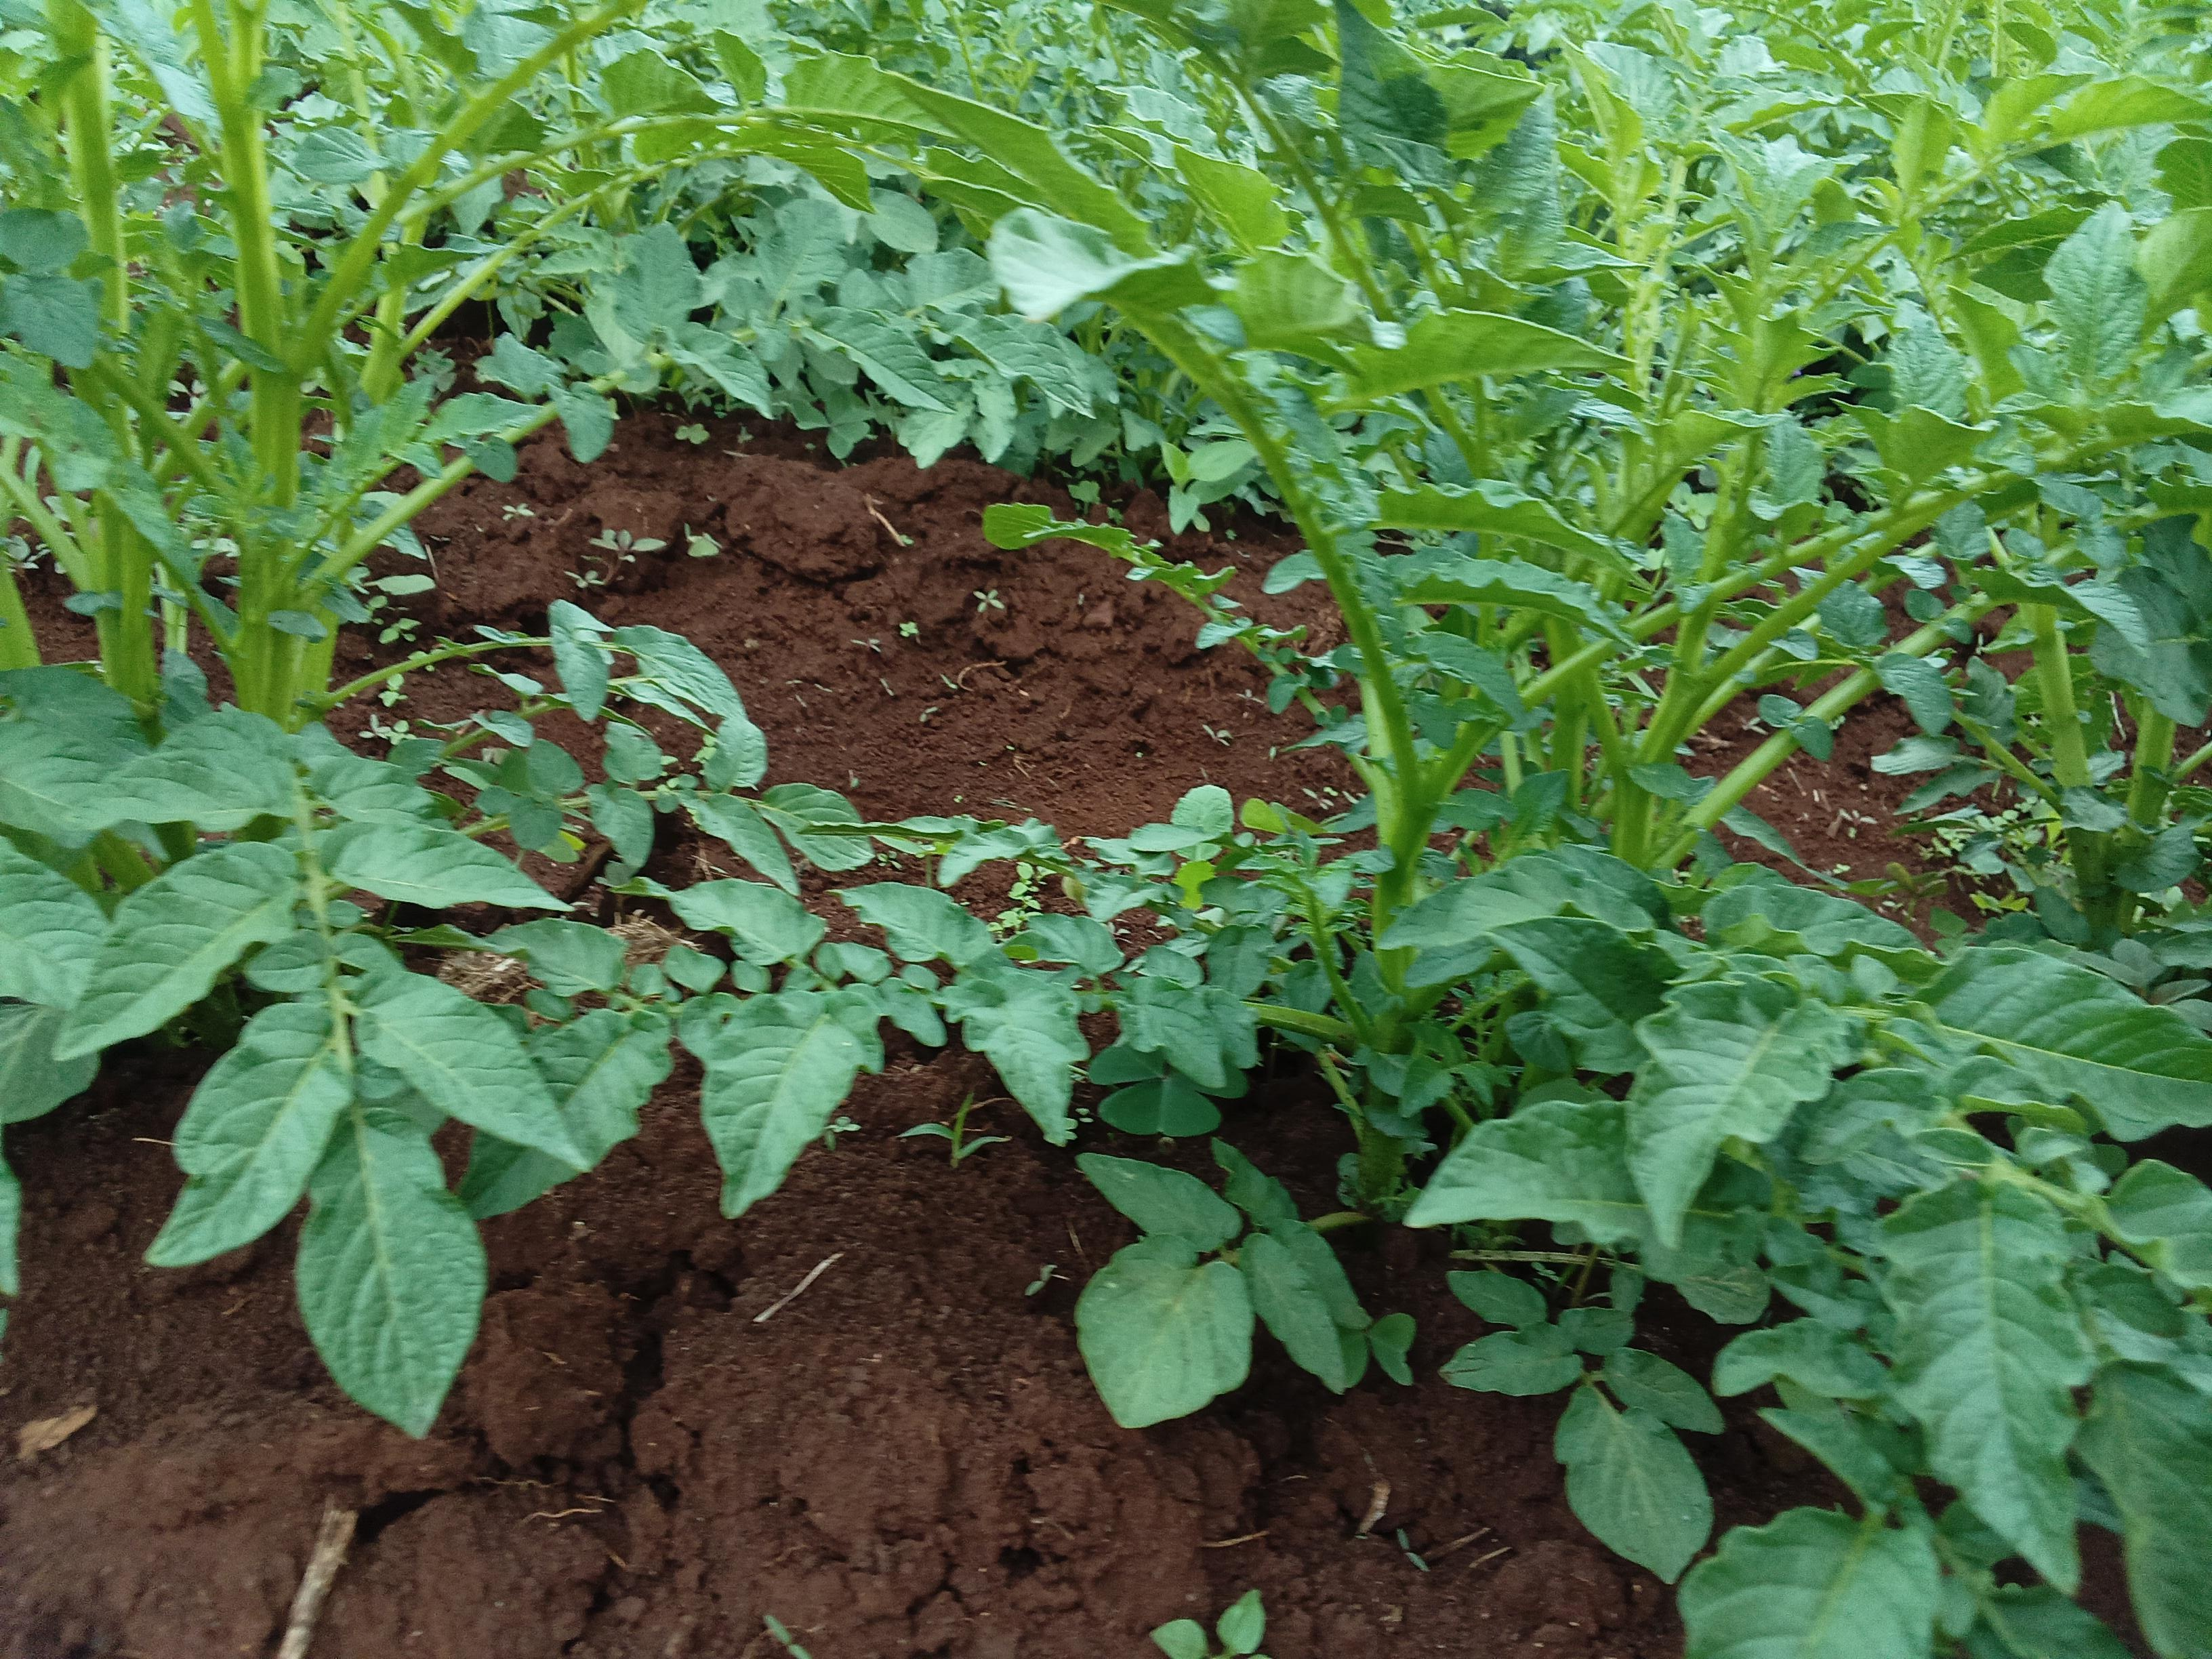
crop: potato
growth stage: vegetative
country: Kenya
